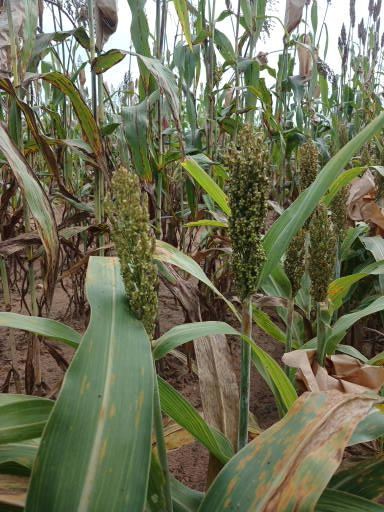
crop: sorghum
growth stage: filling grain
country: Senegal
